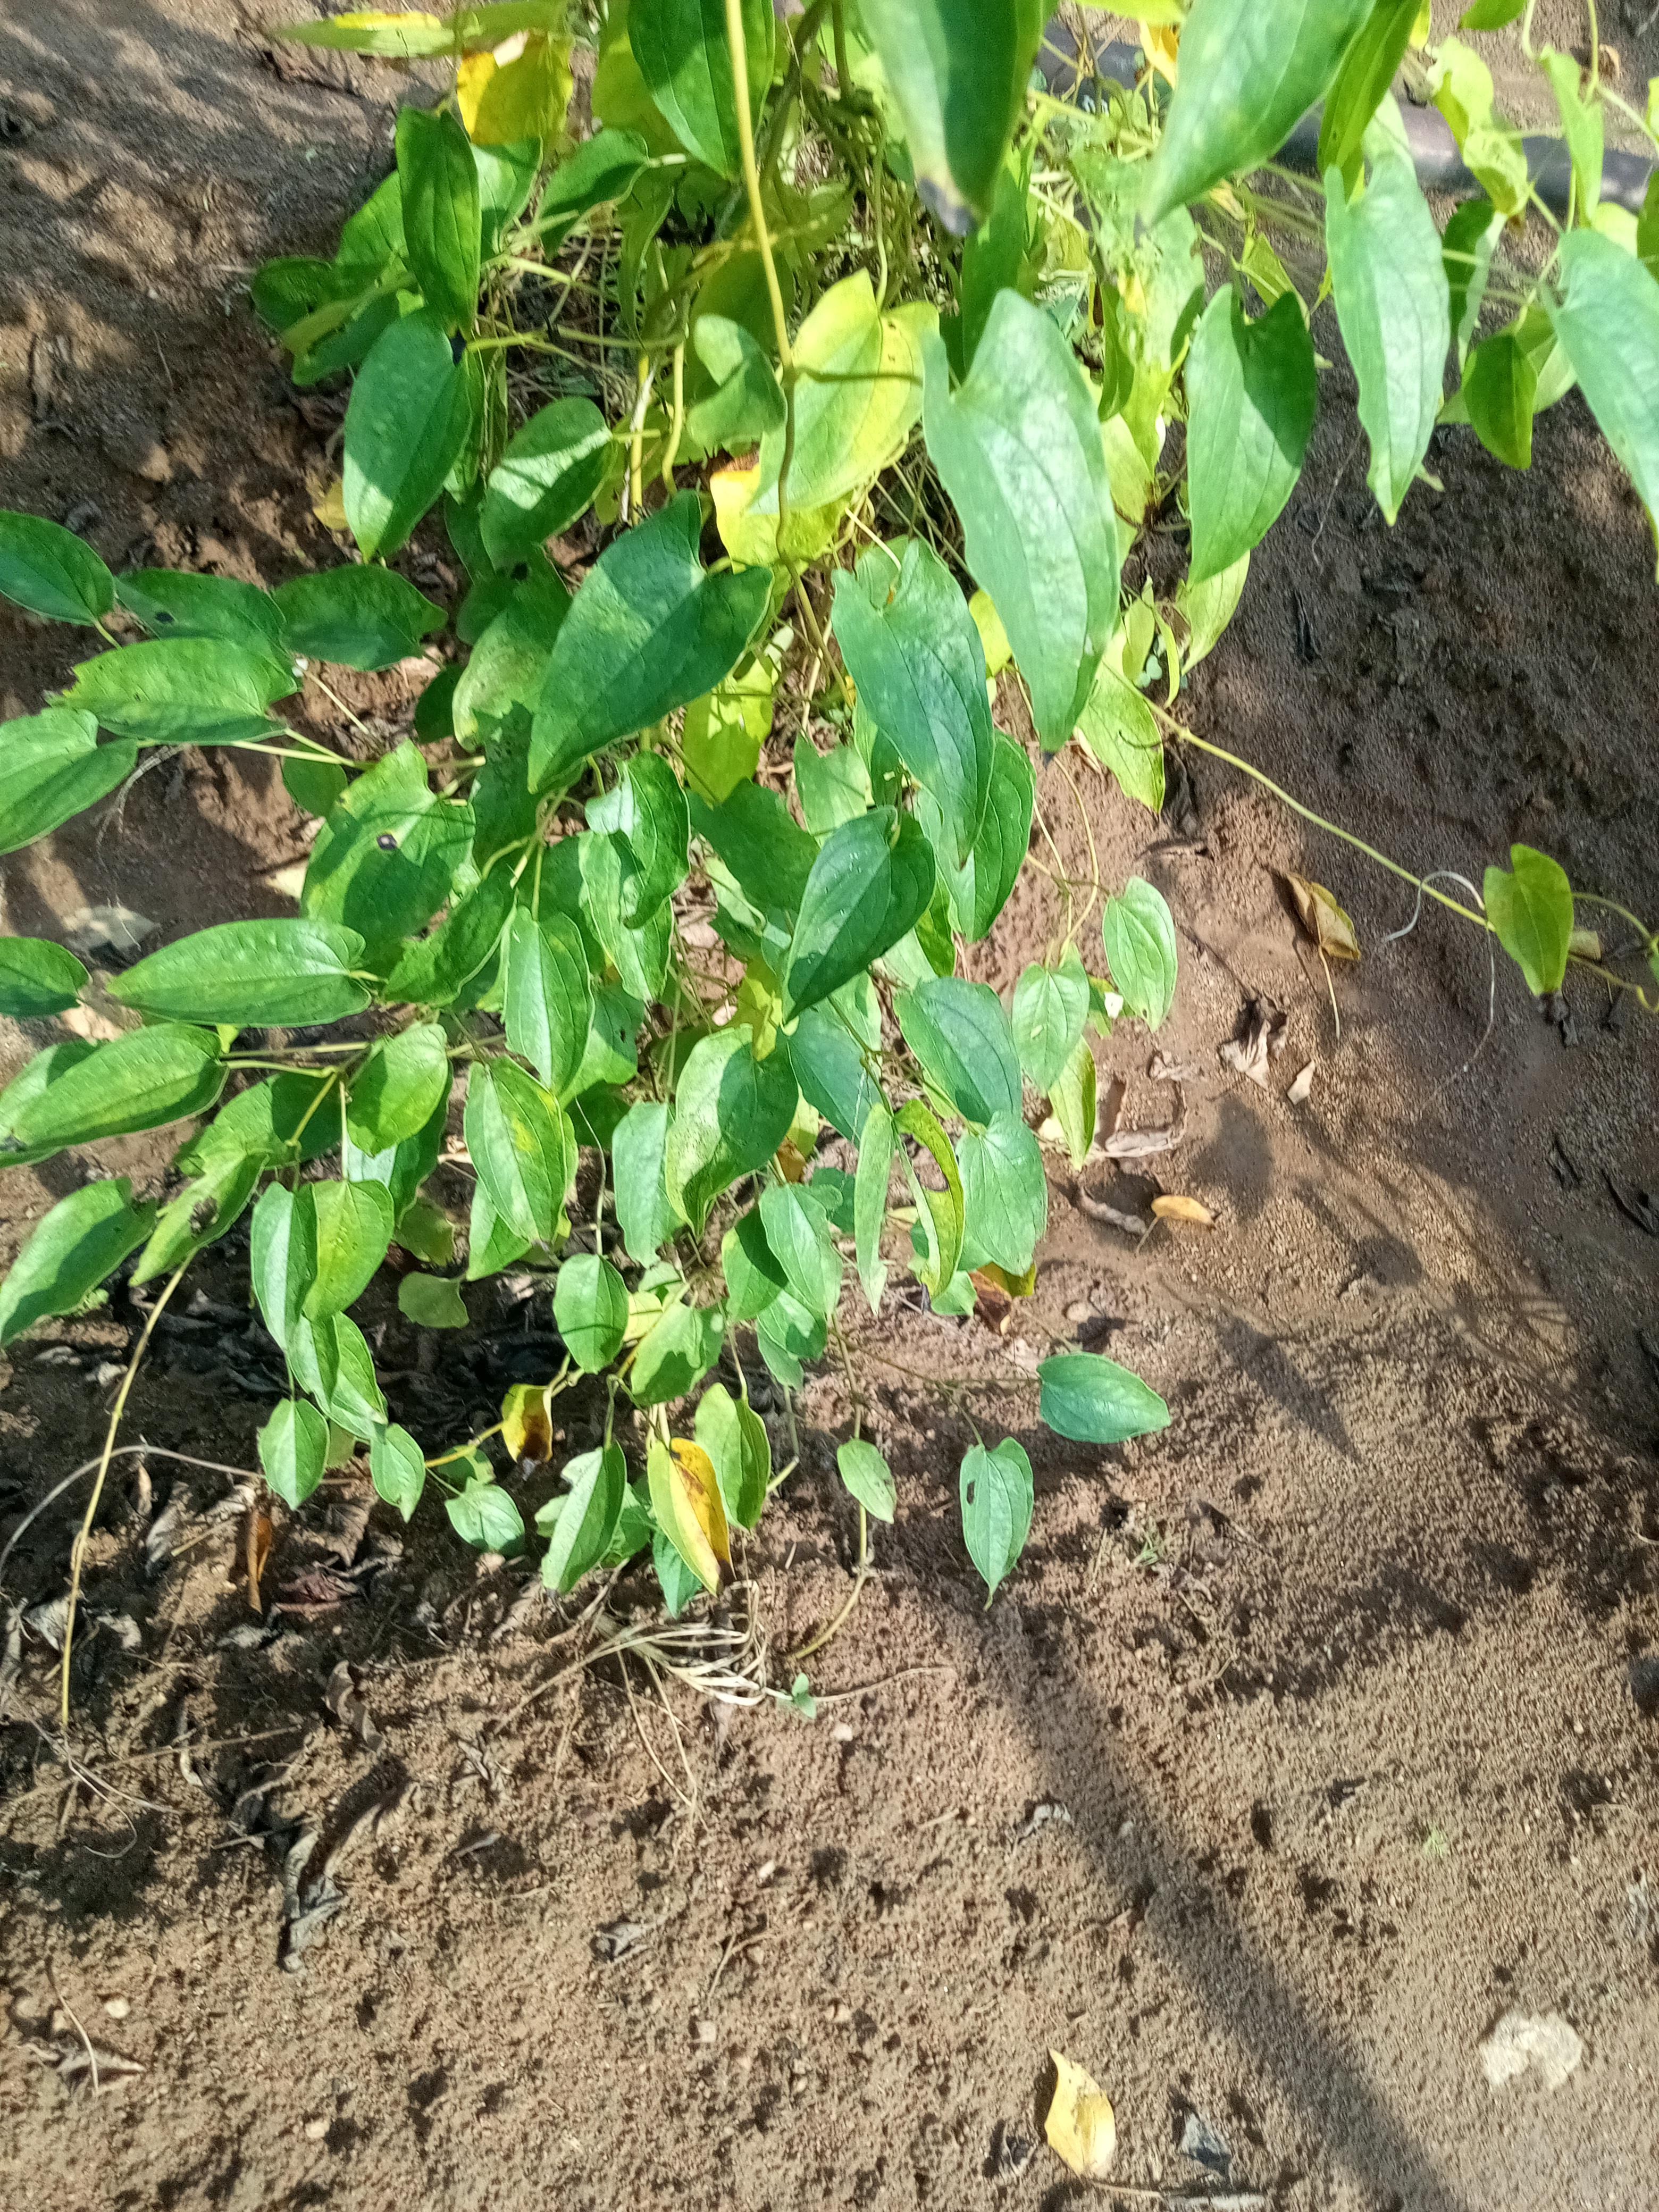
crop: yam
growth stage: maturity
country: Nigeria
